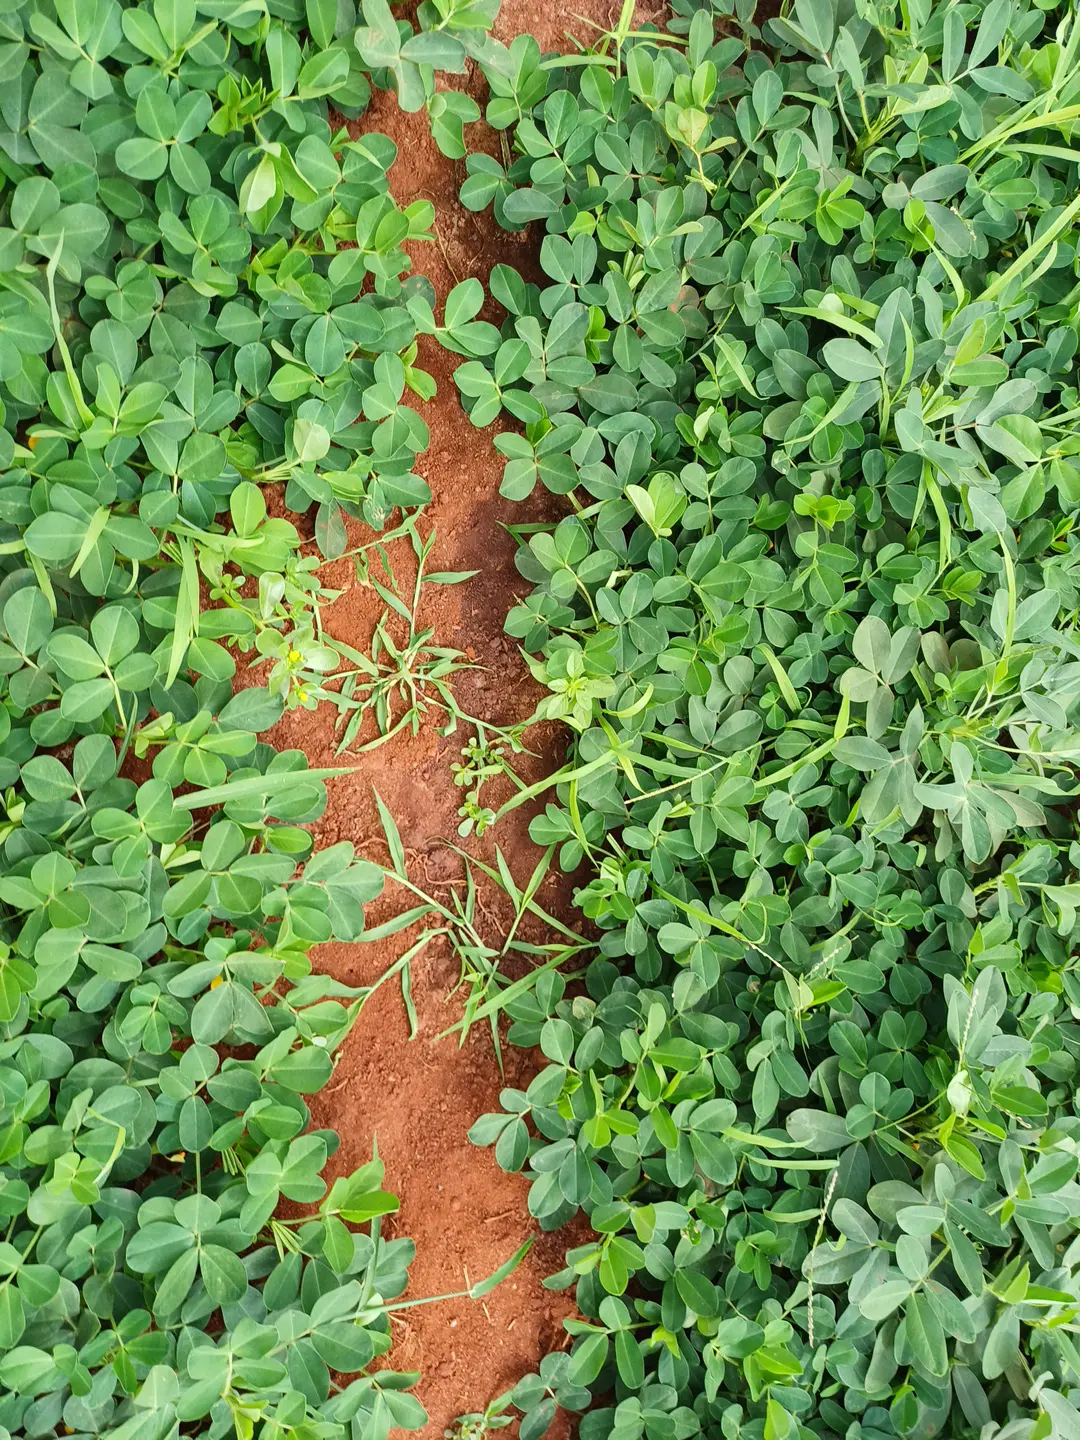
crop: groundnut
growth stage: flowering
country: Kenya
